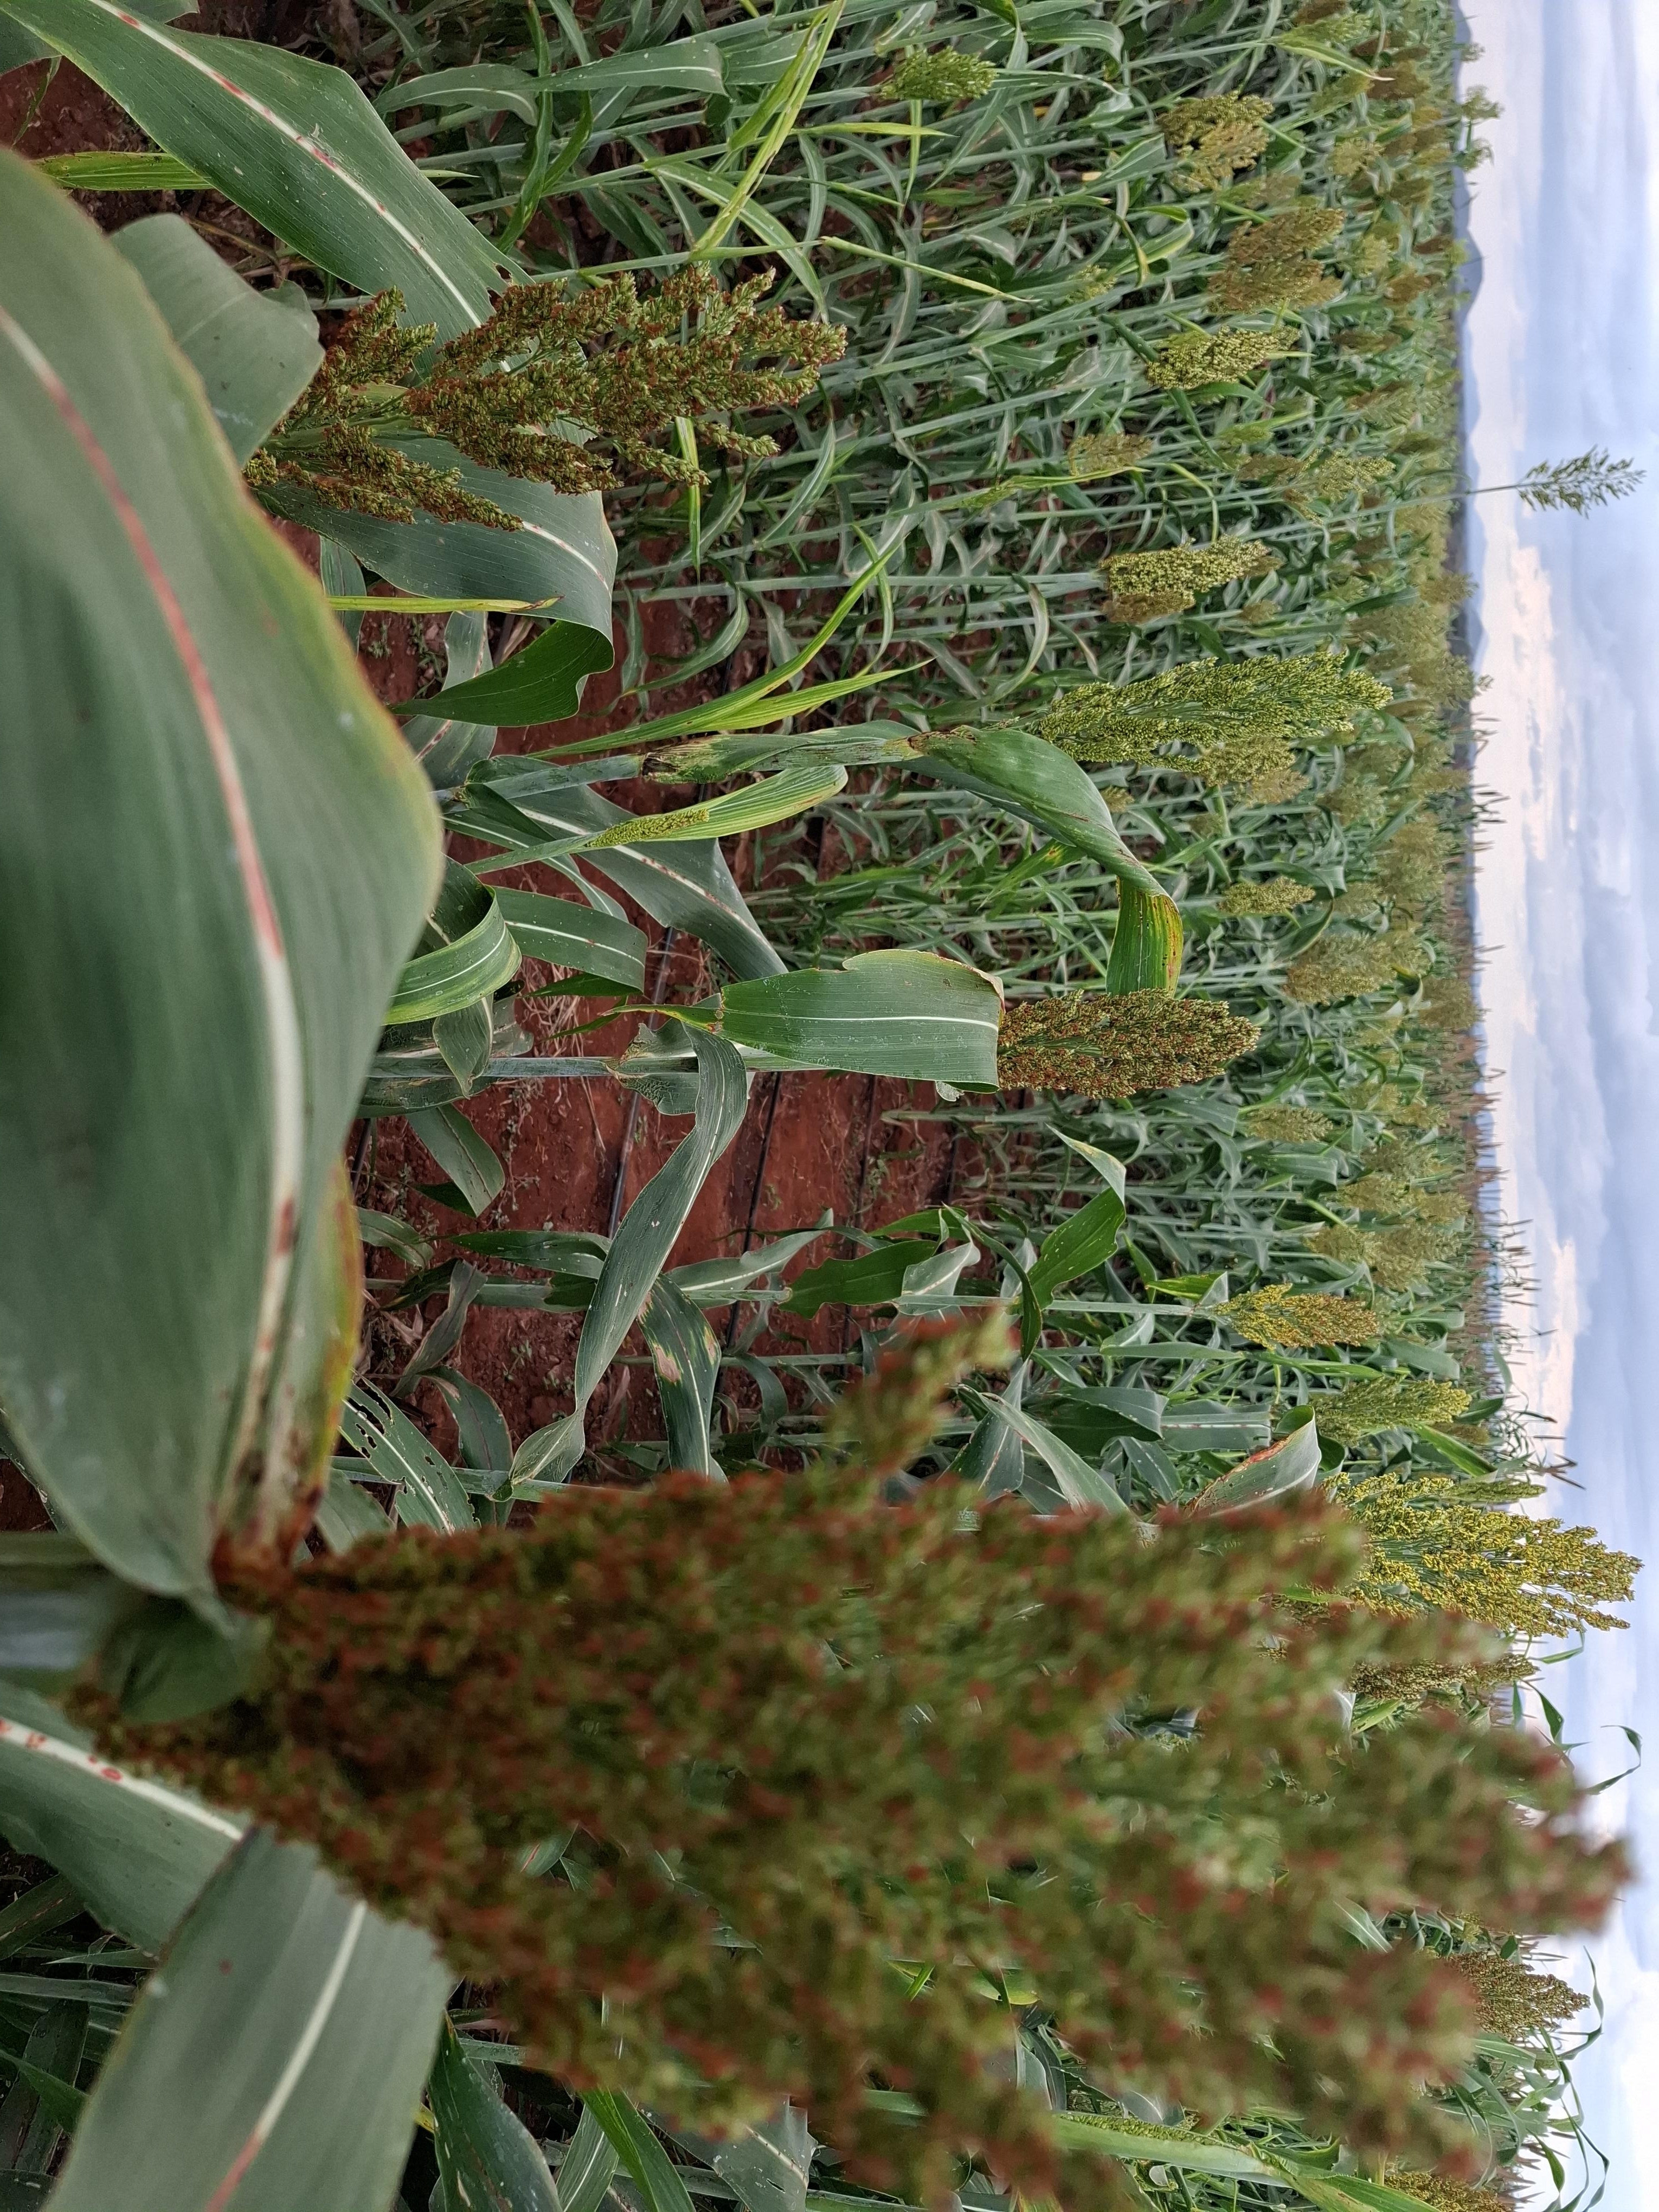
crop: sorghum
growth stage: flowering
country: Kenya
